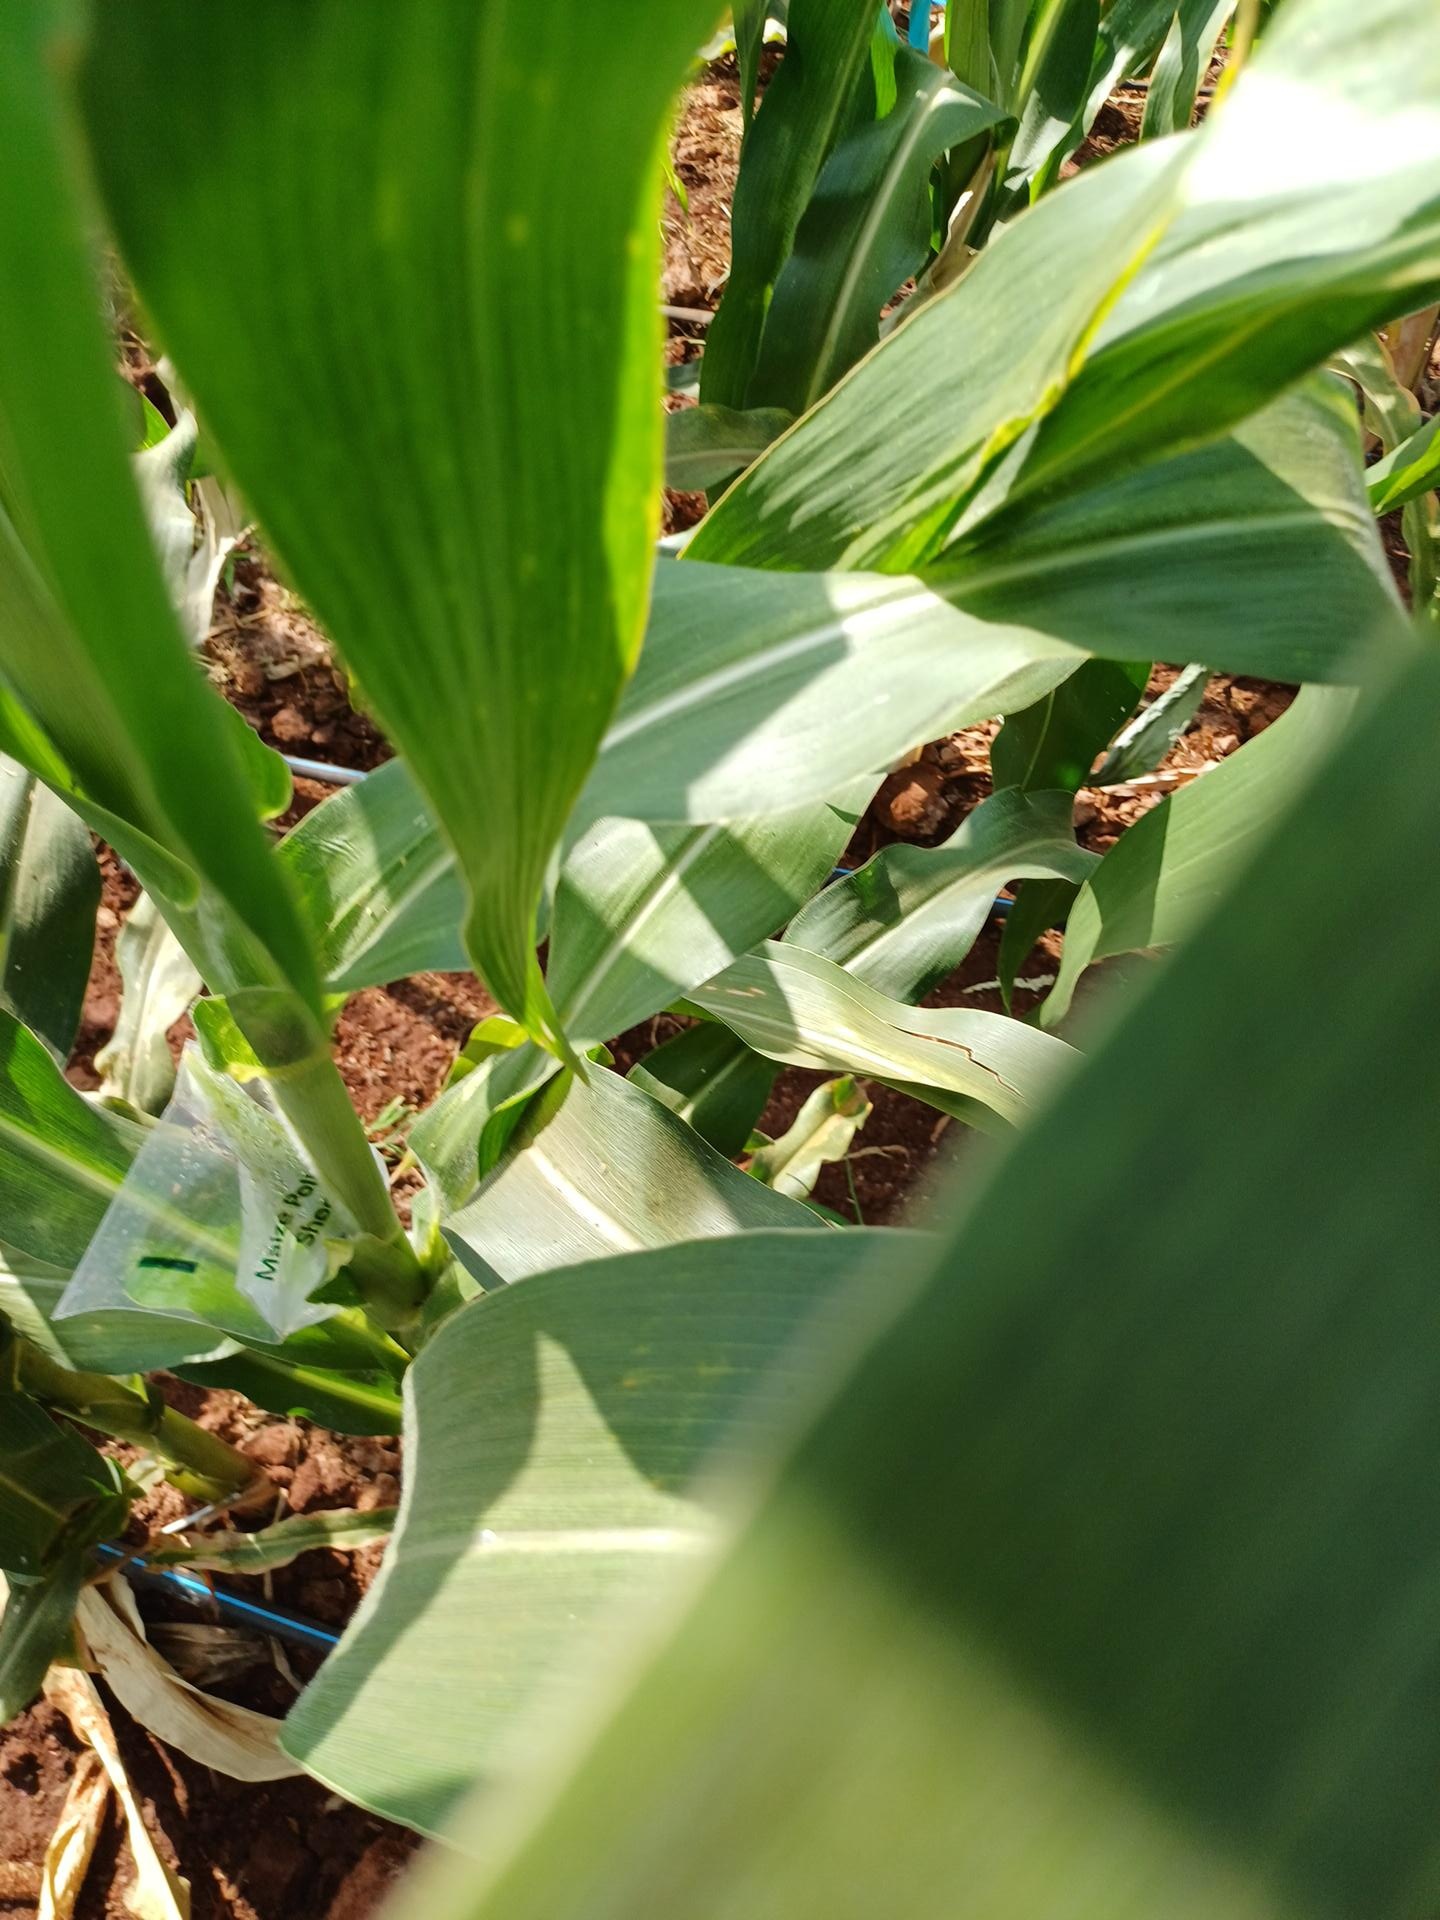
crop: maize
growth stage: flowering
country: Kenya
